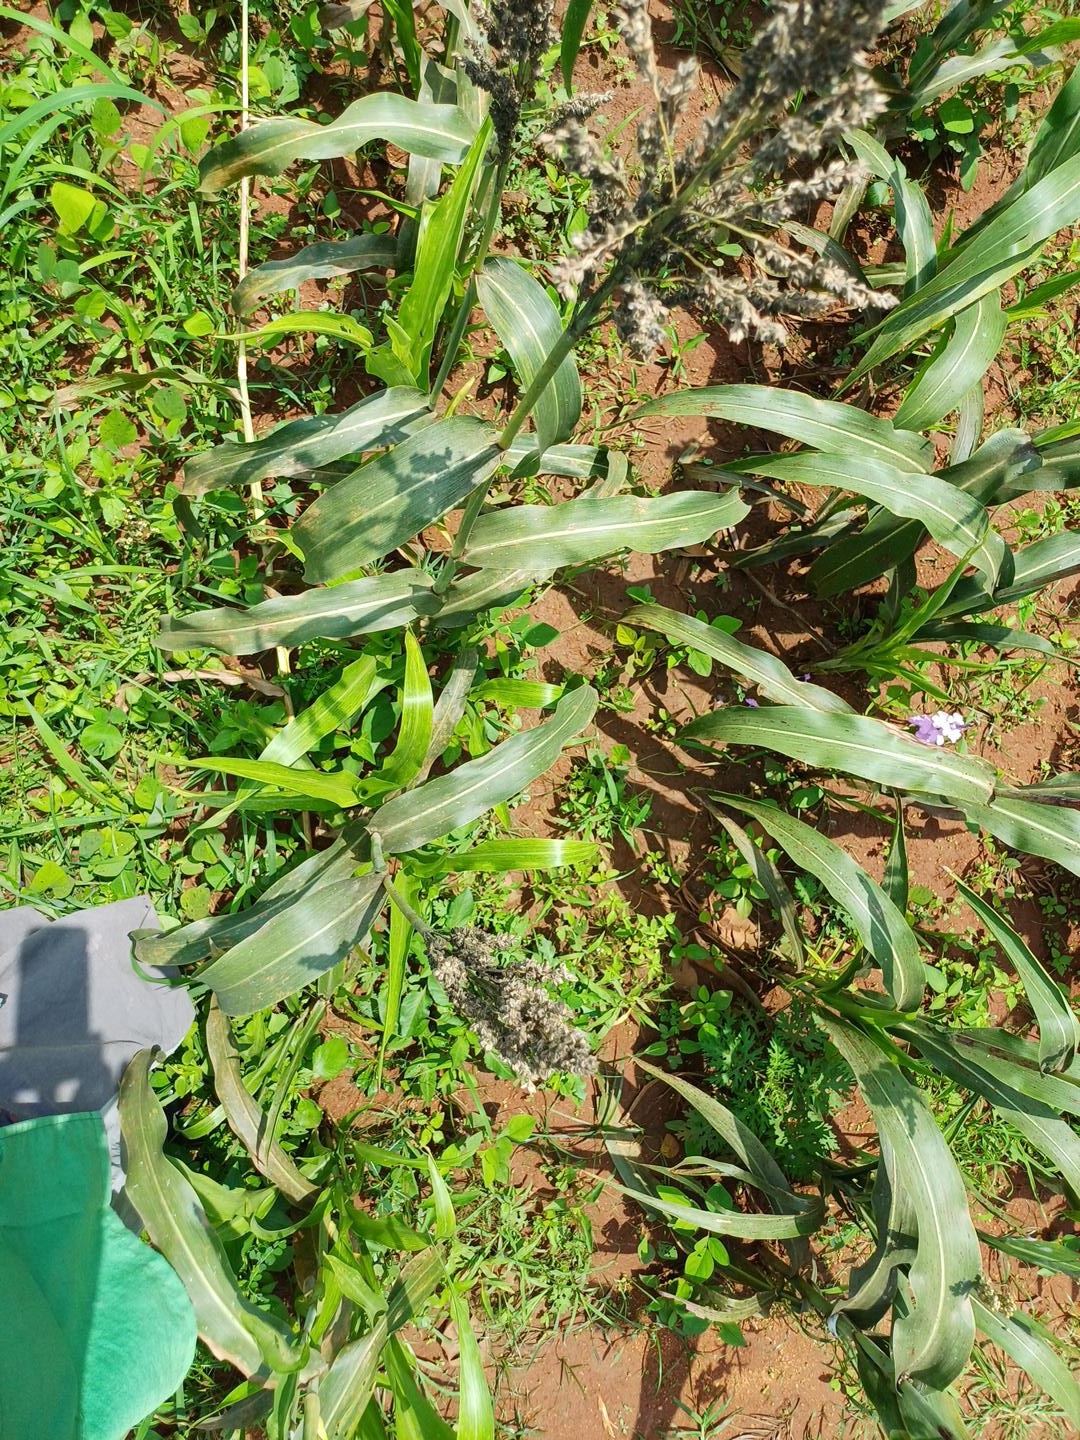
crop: sorghum
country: Kenya
